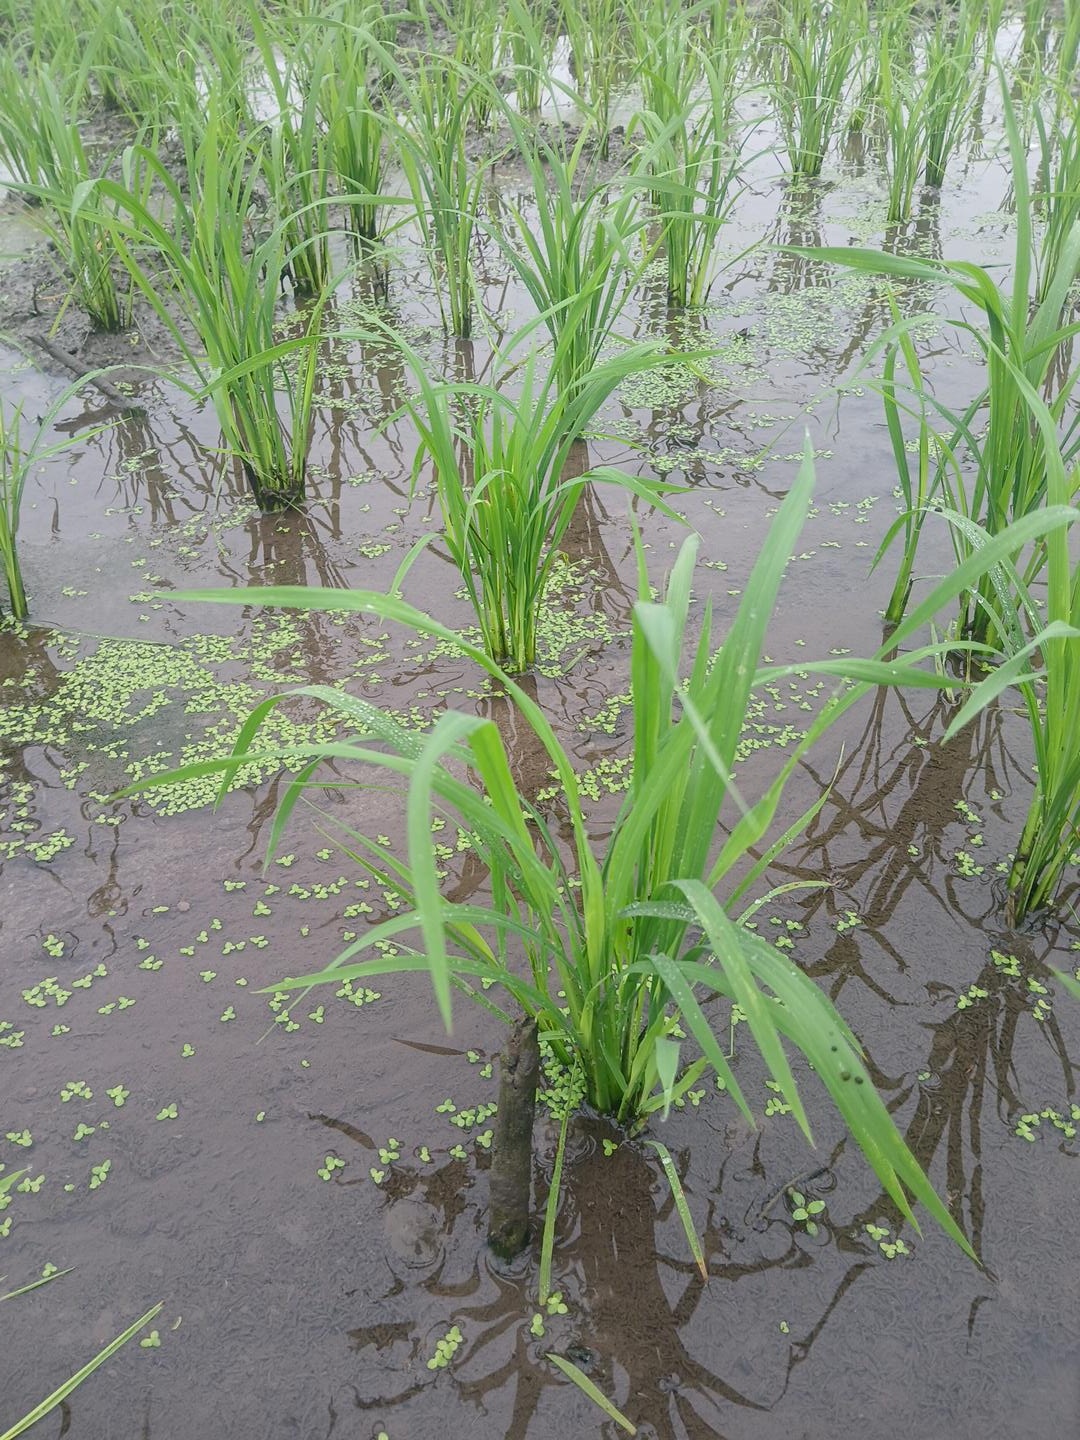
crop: rice
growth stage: tillering
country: Côte d'Ivoire
